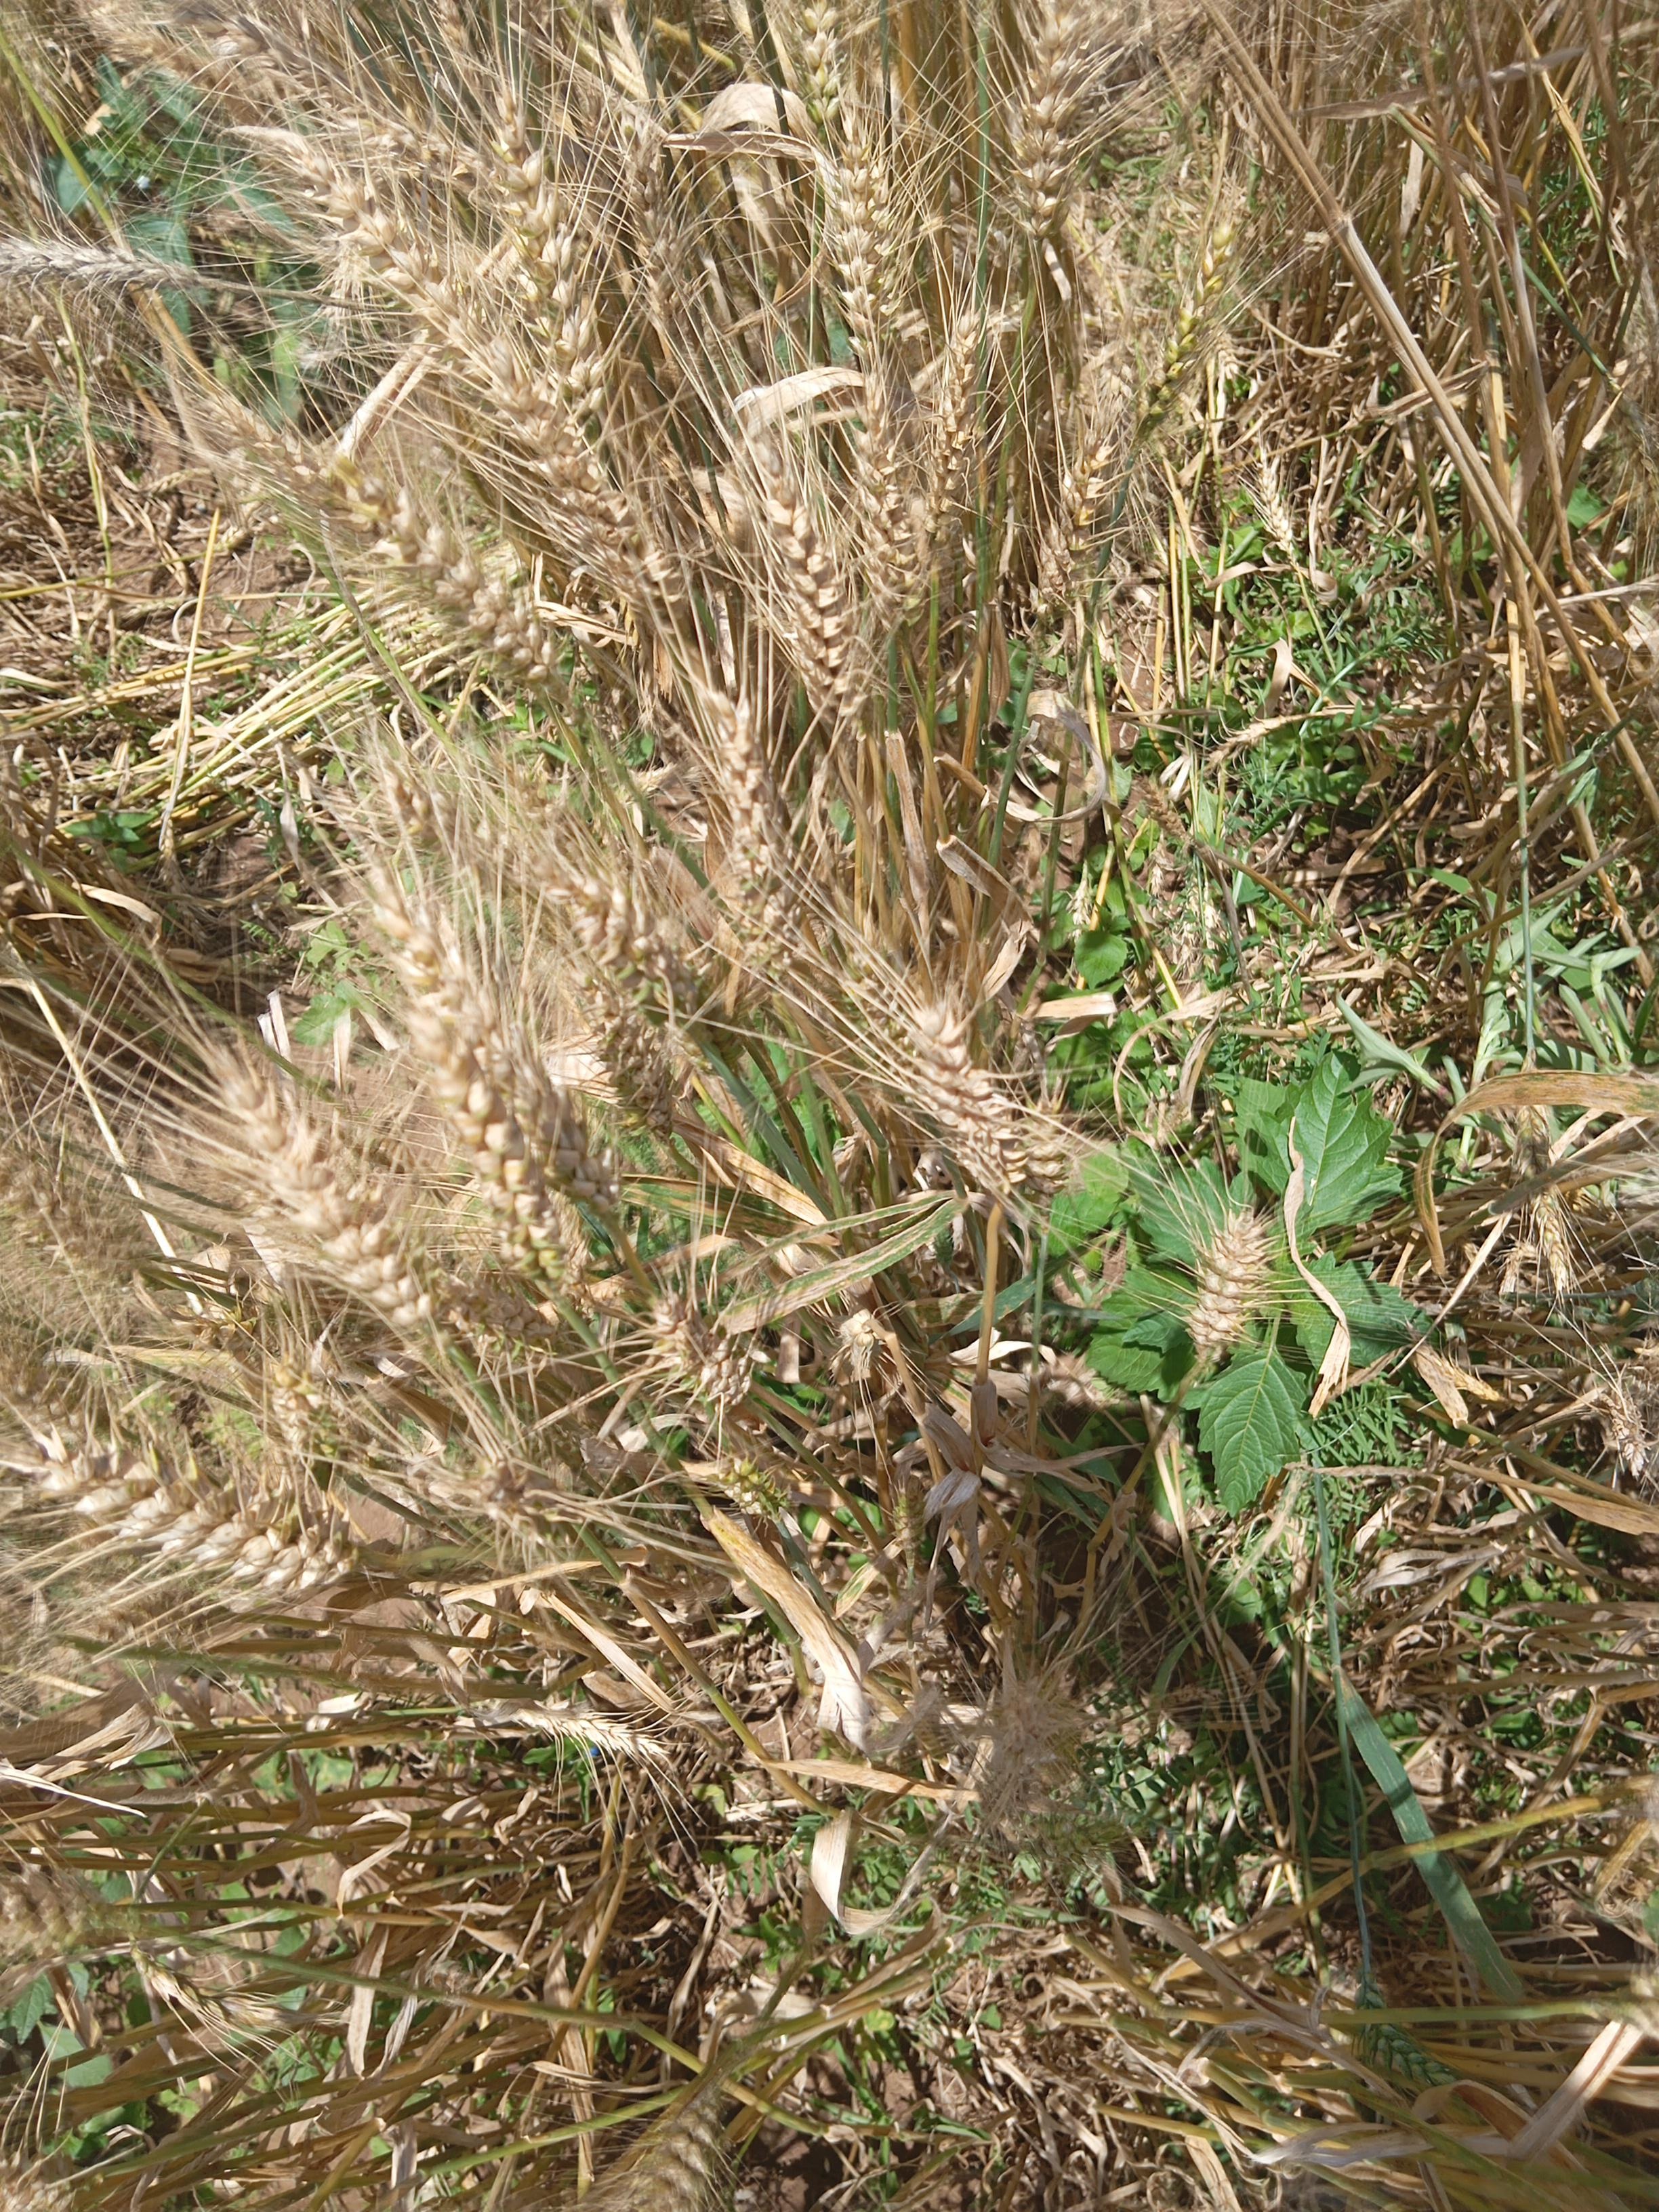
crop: wheat
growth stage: maturity
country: Kenya
